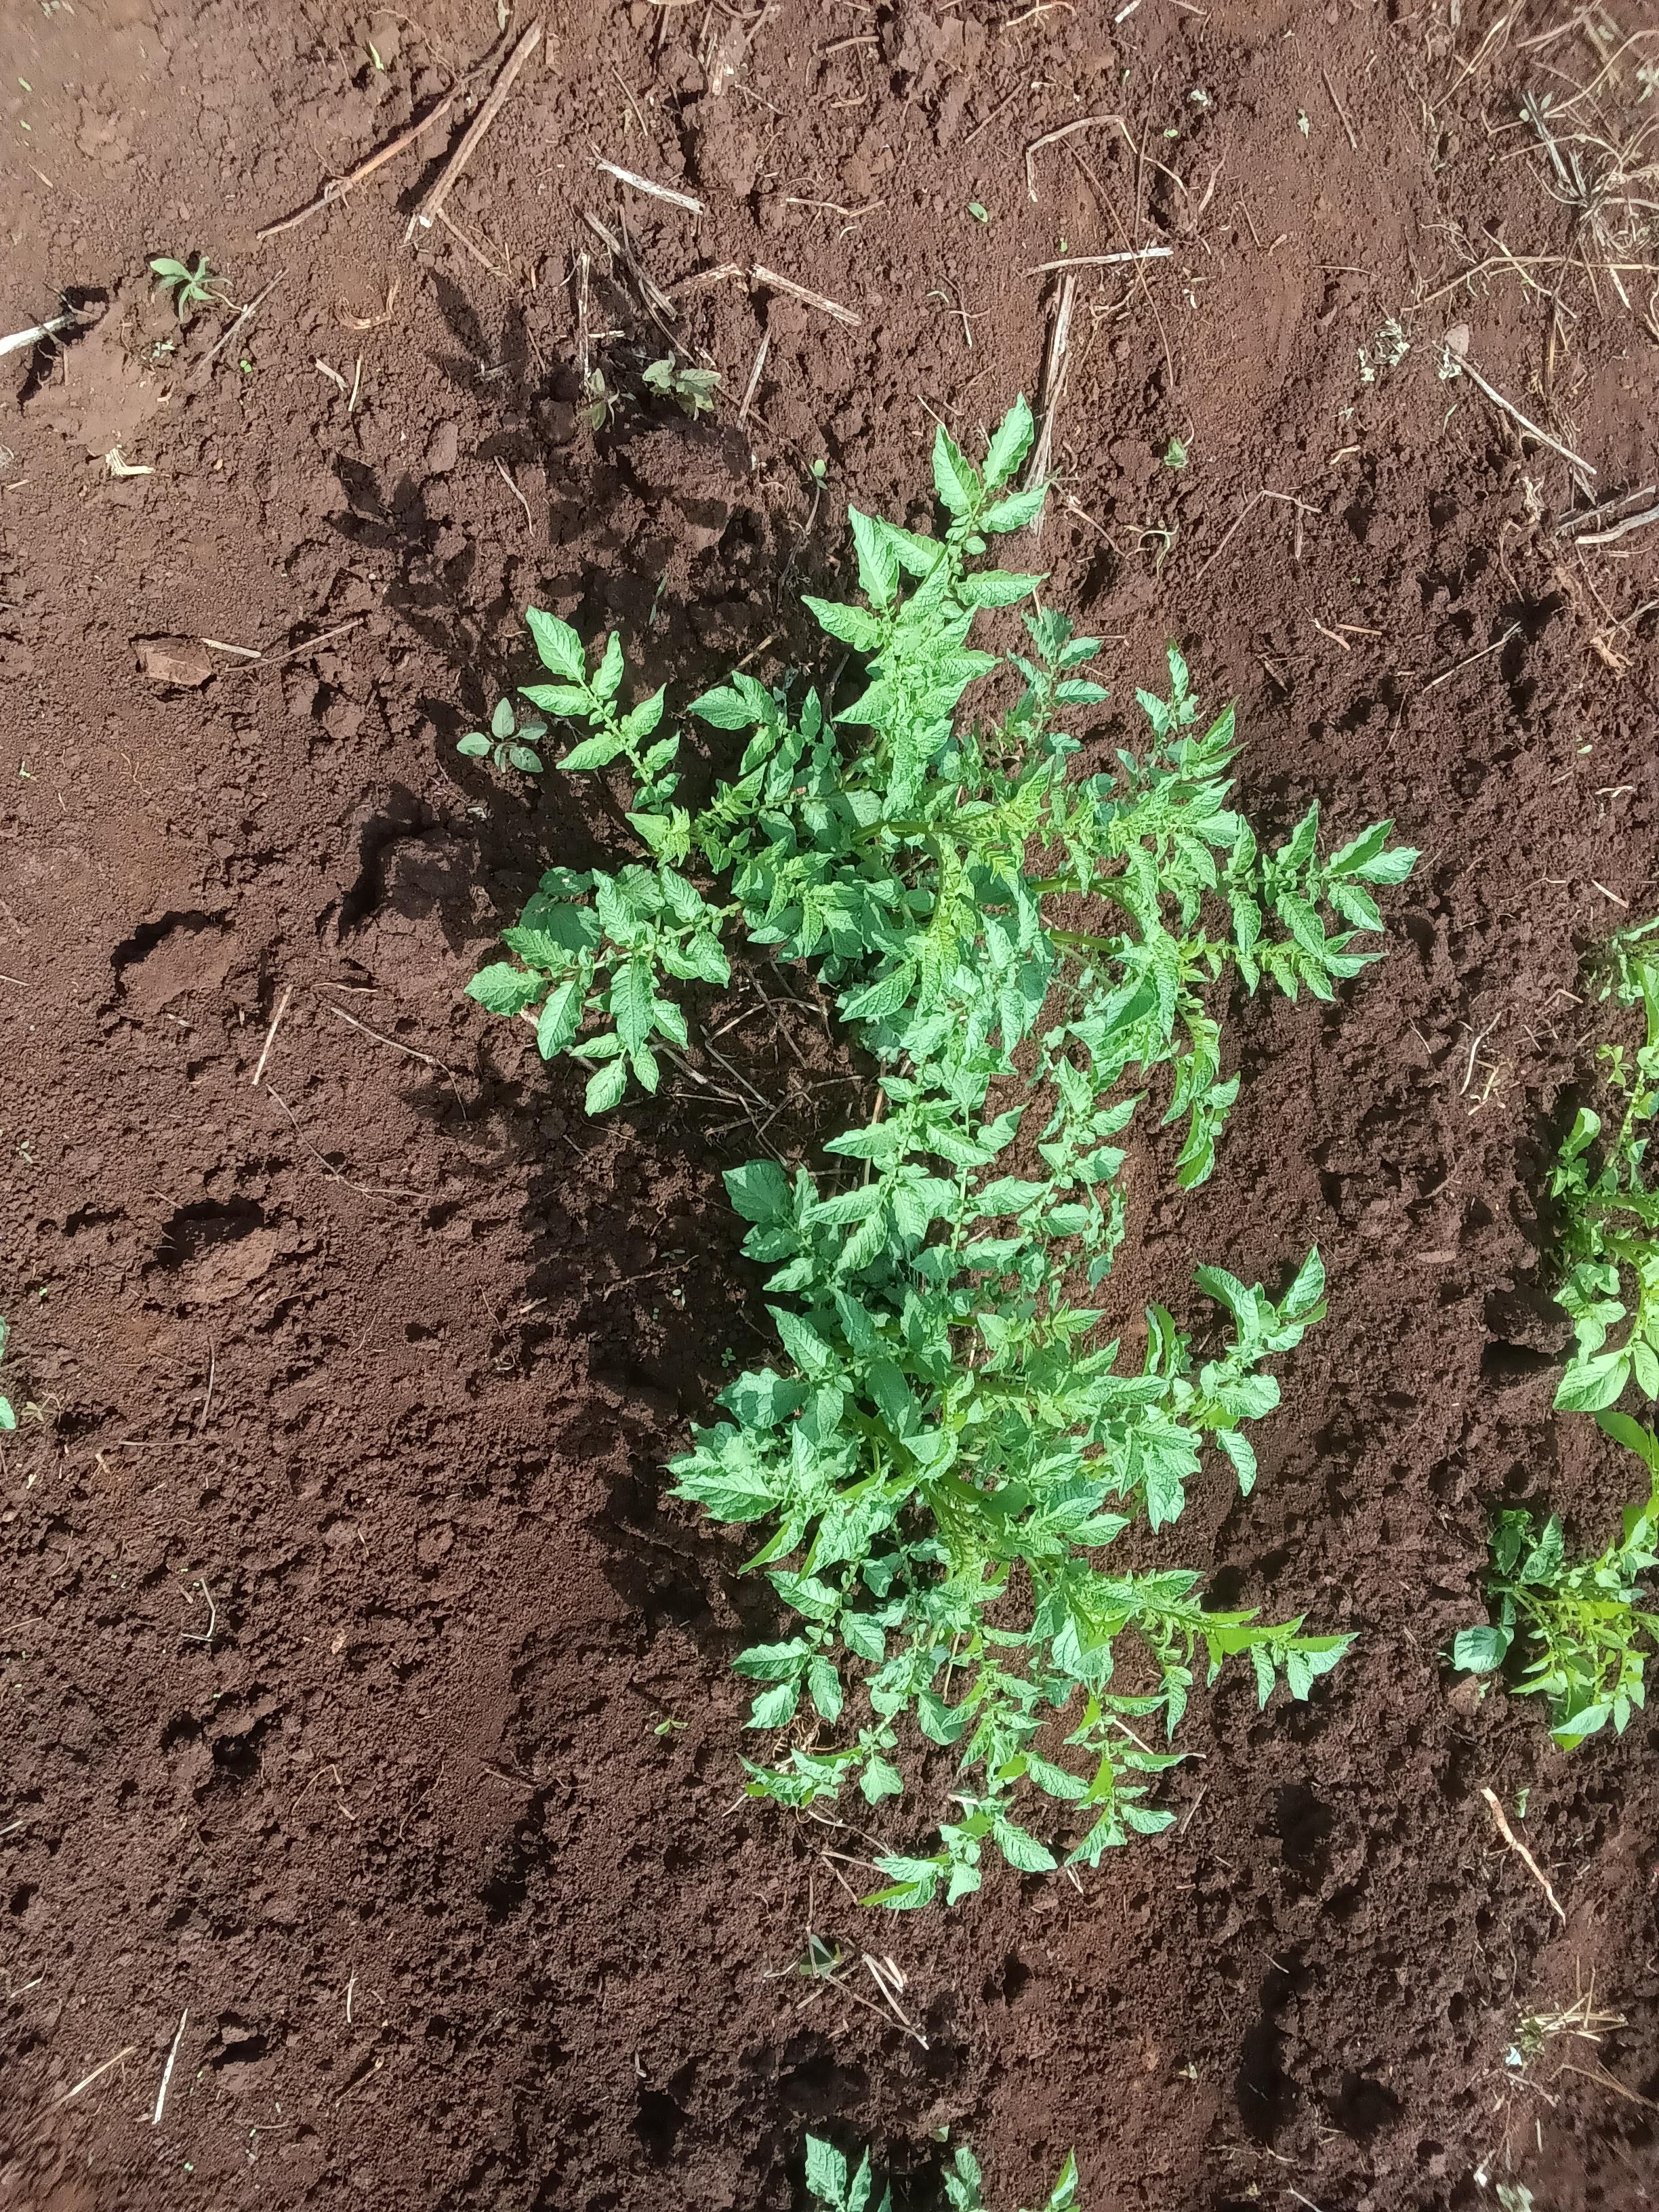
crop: potato
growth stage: vegetative
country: Kenya
